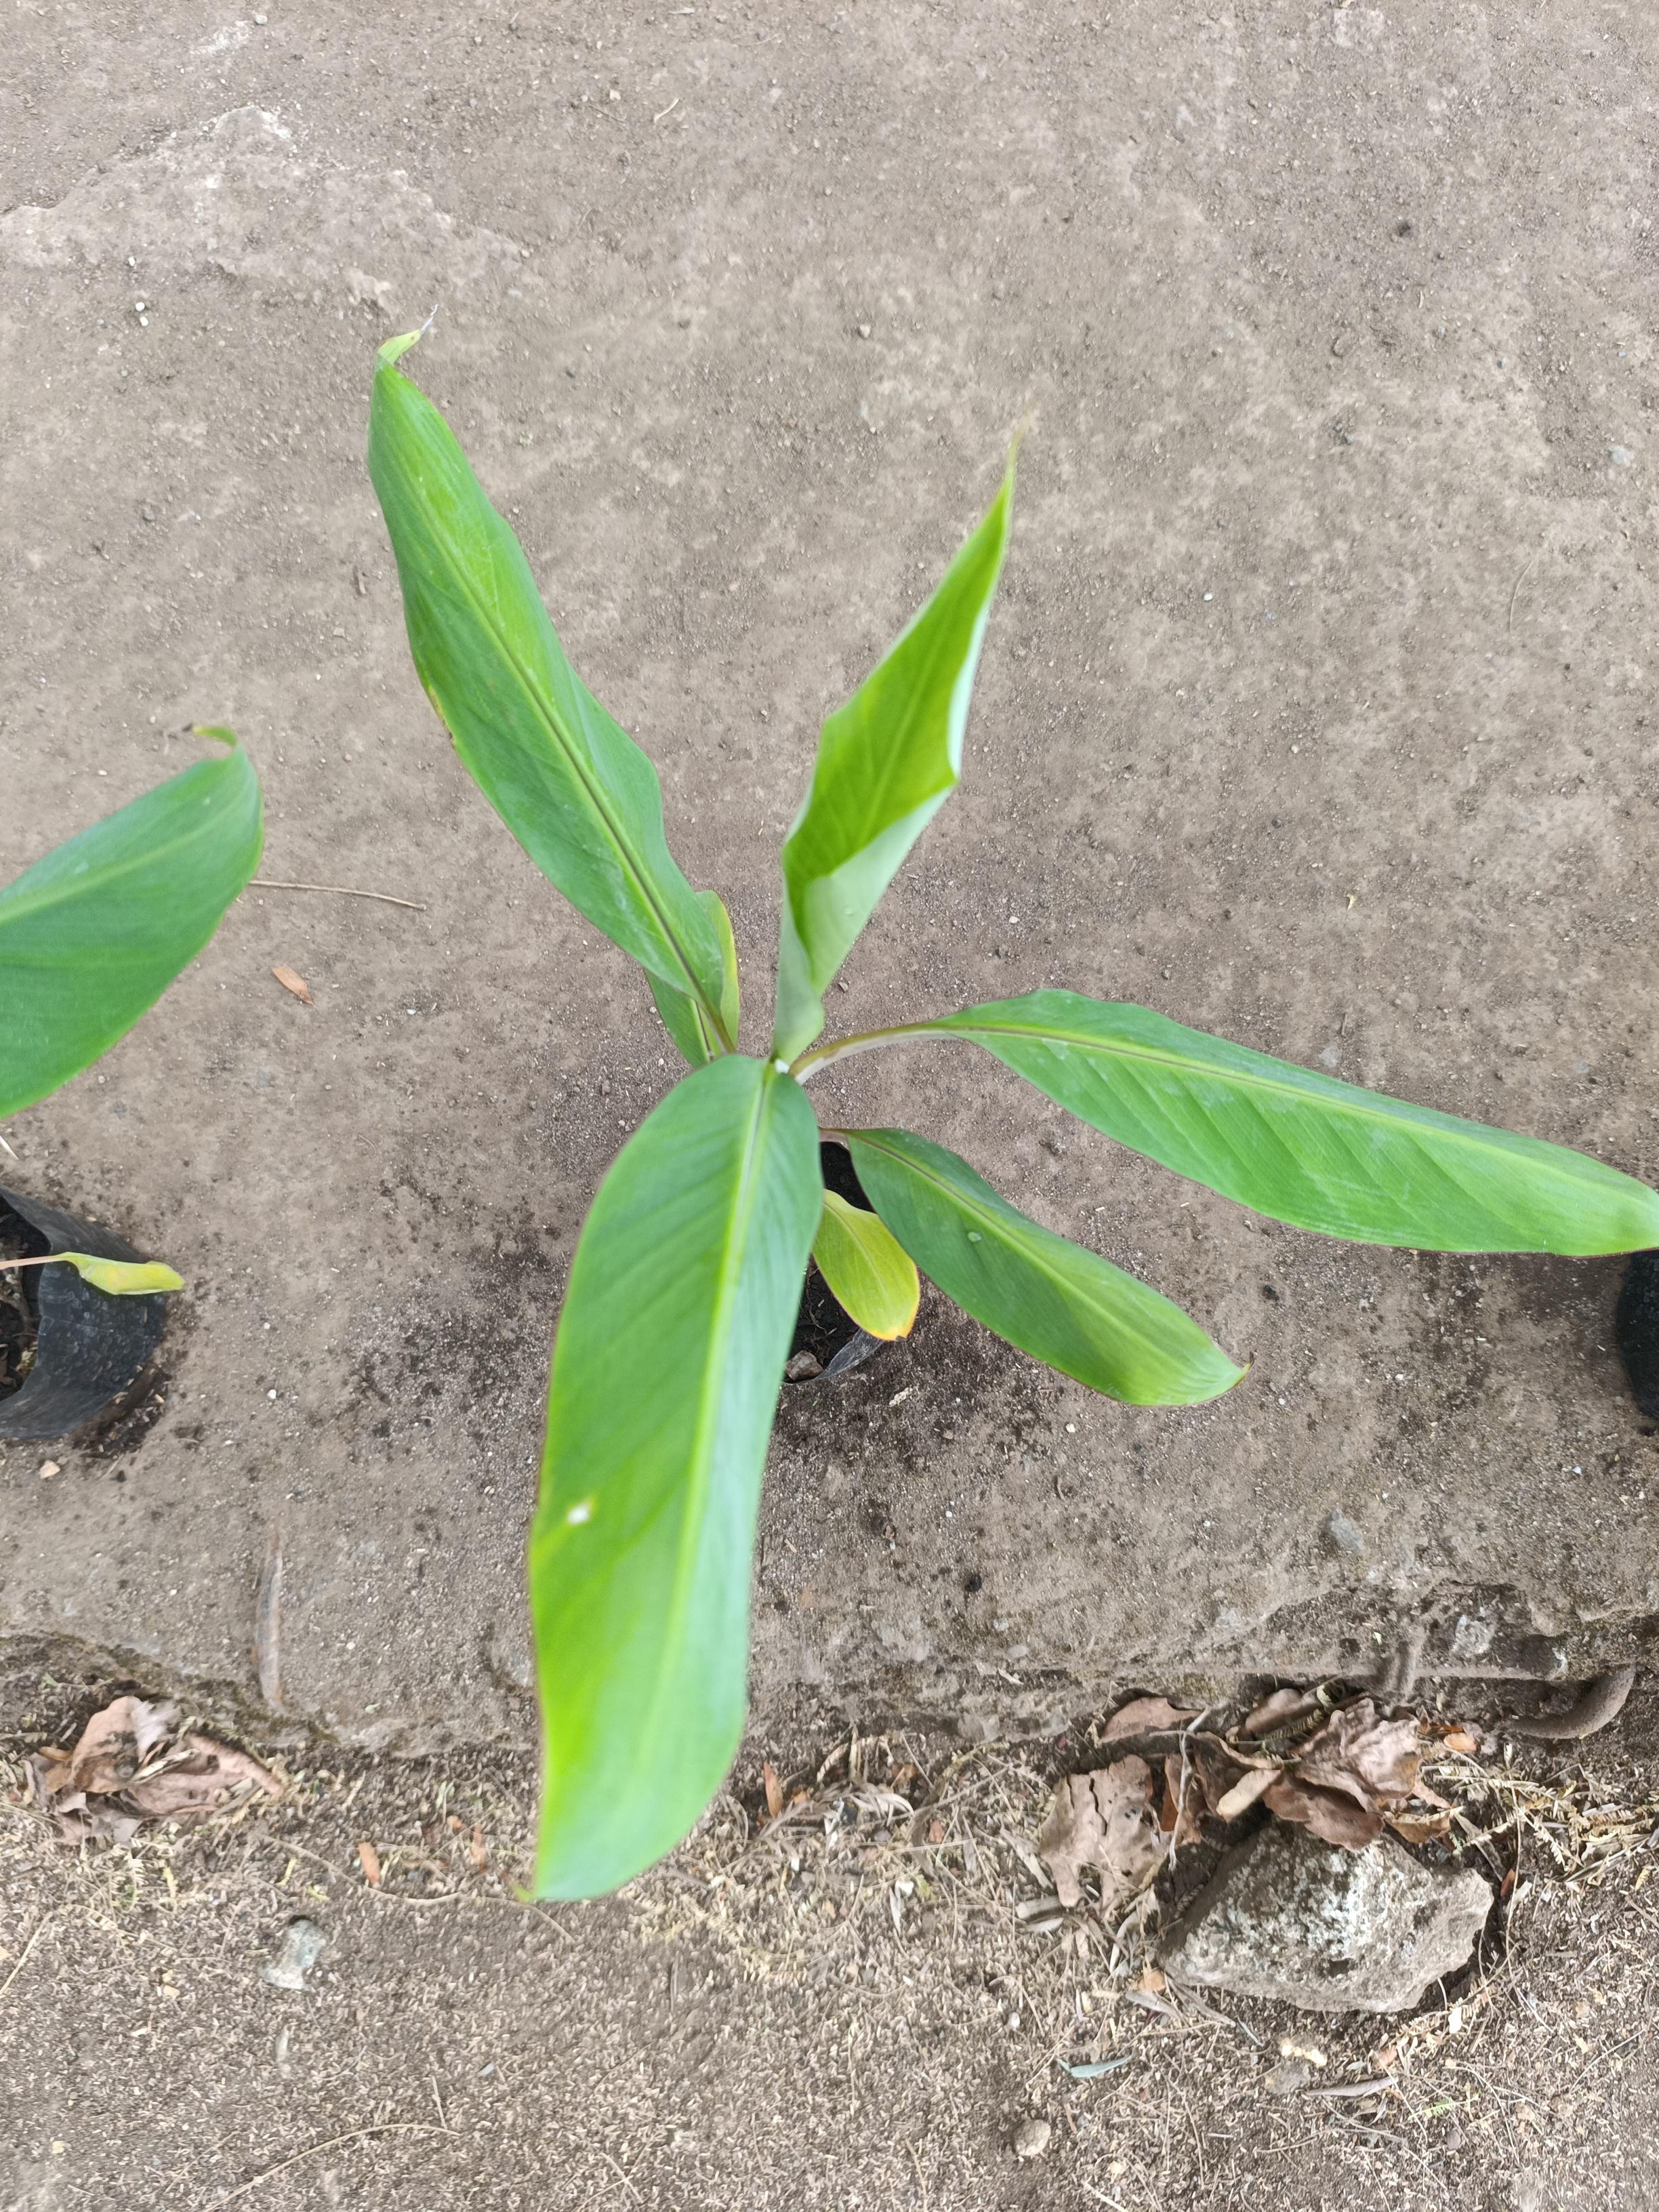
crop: banana
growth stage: vegetative
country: Tanzania
